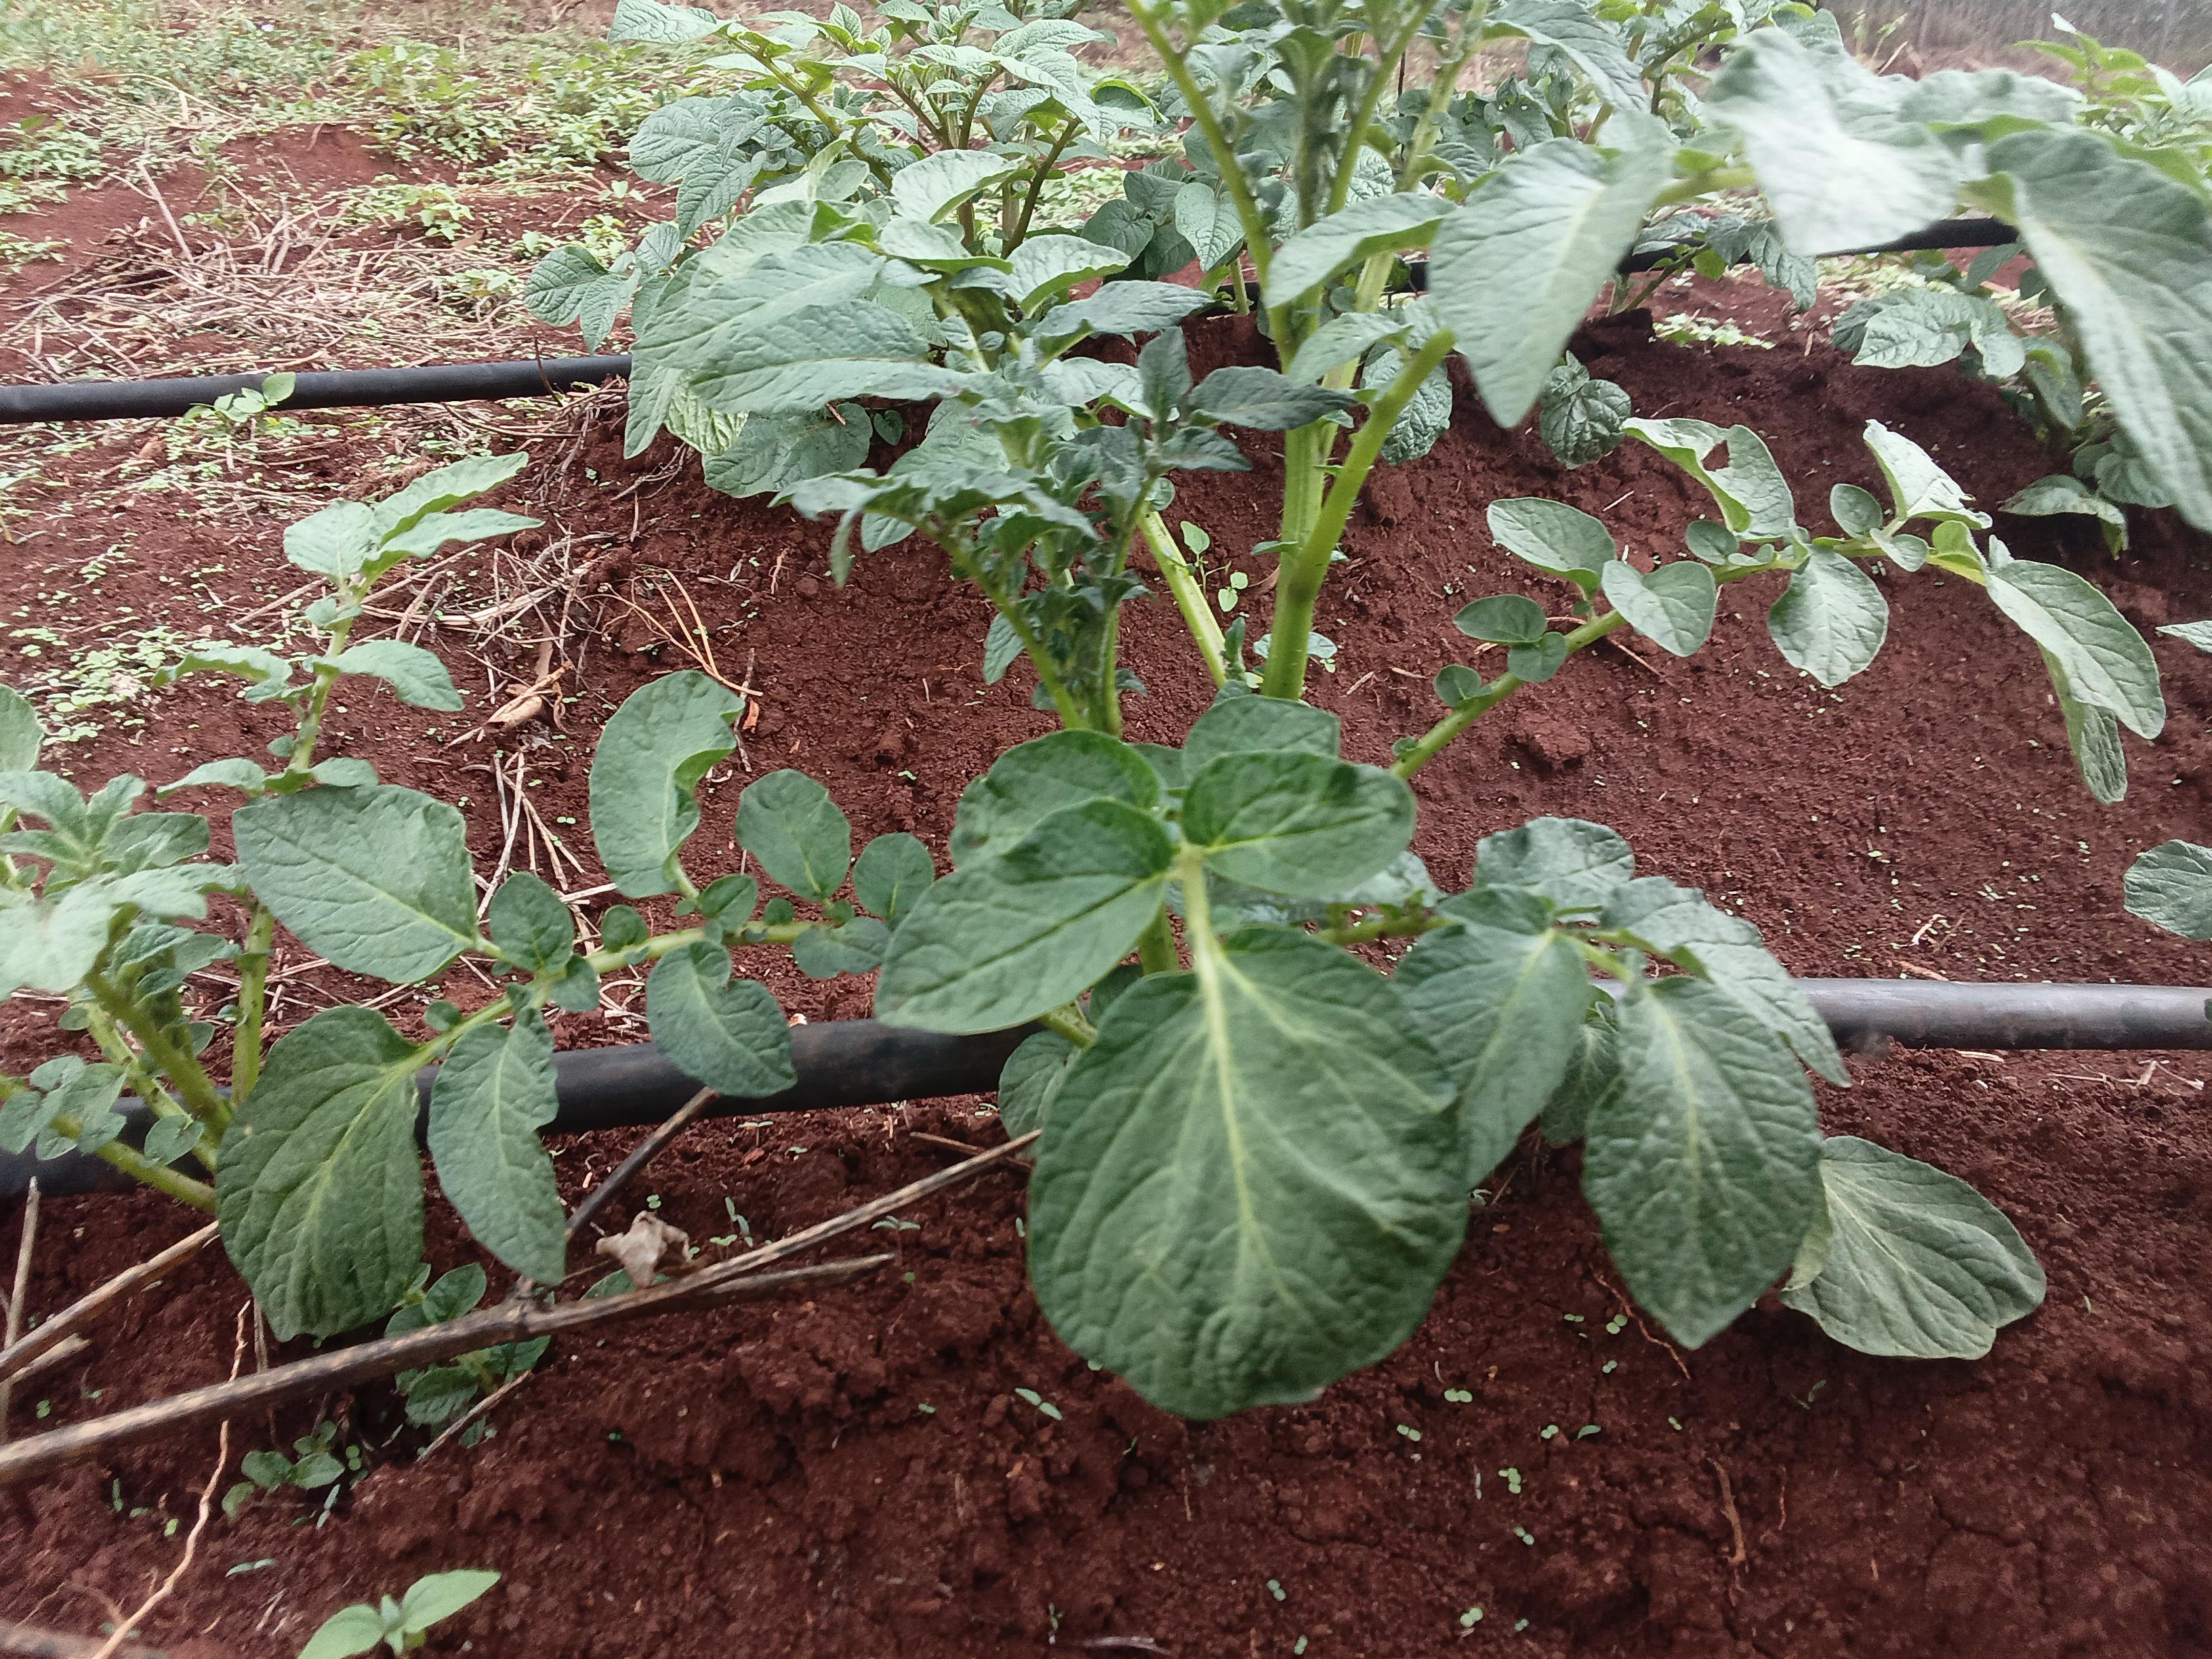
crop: potato
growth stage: vegetative
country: Kenya
